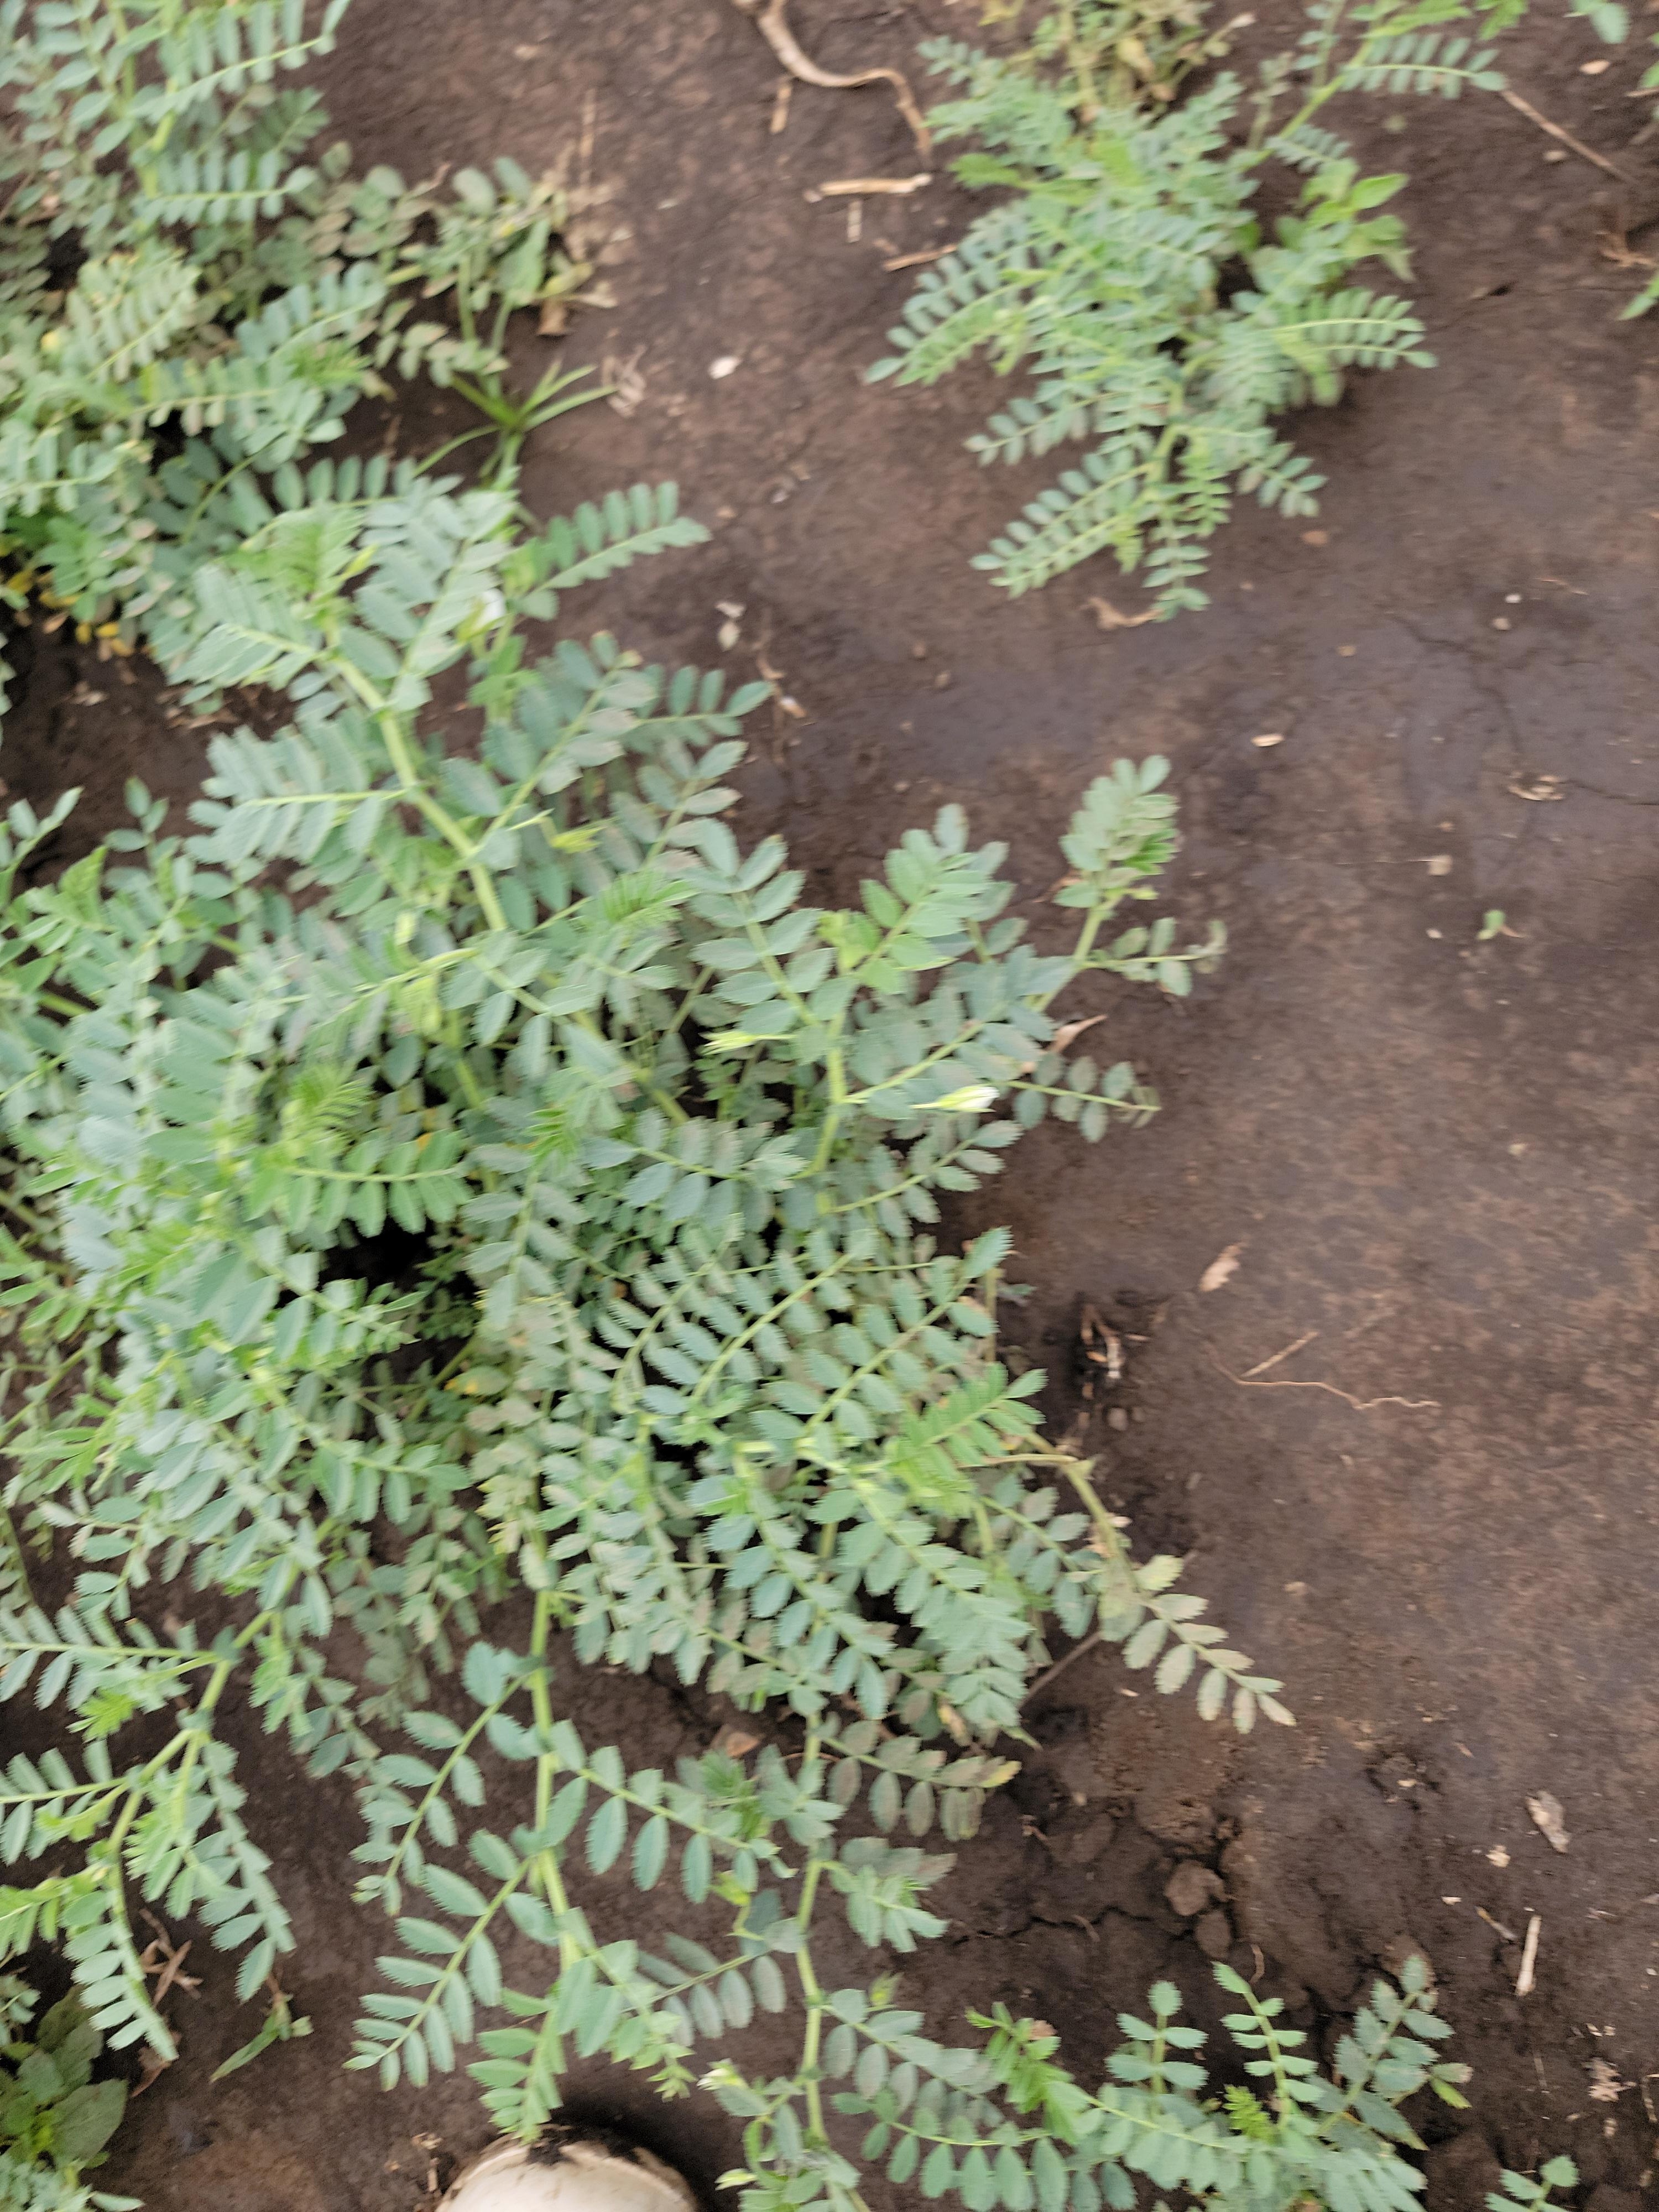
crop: chickpea
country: Tanzania
